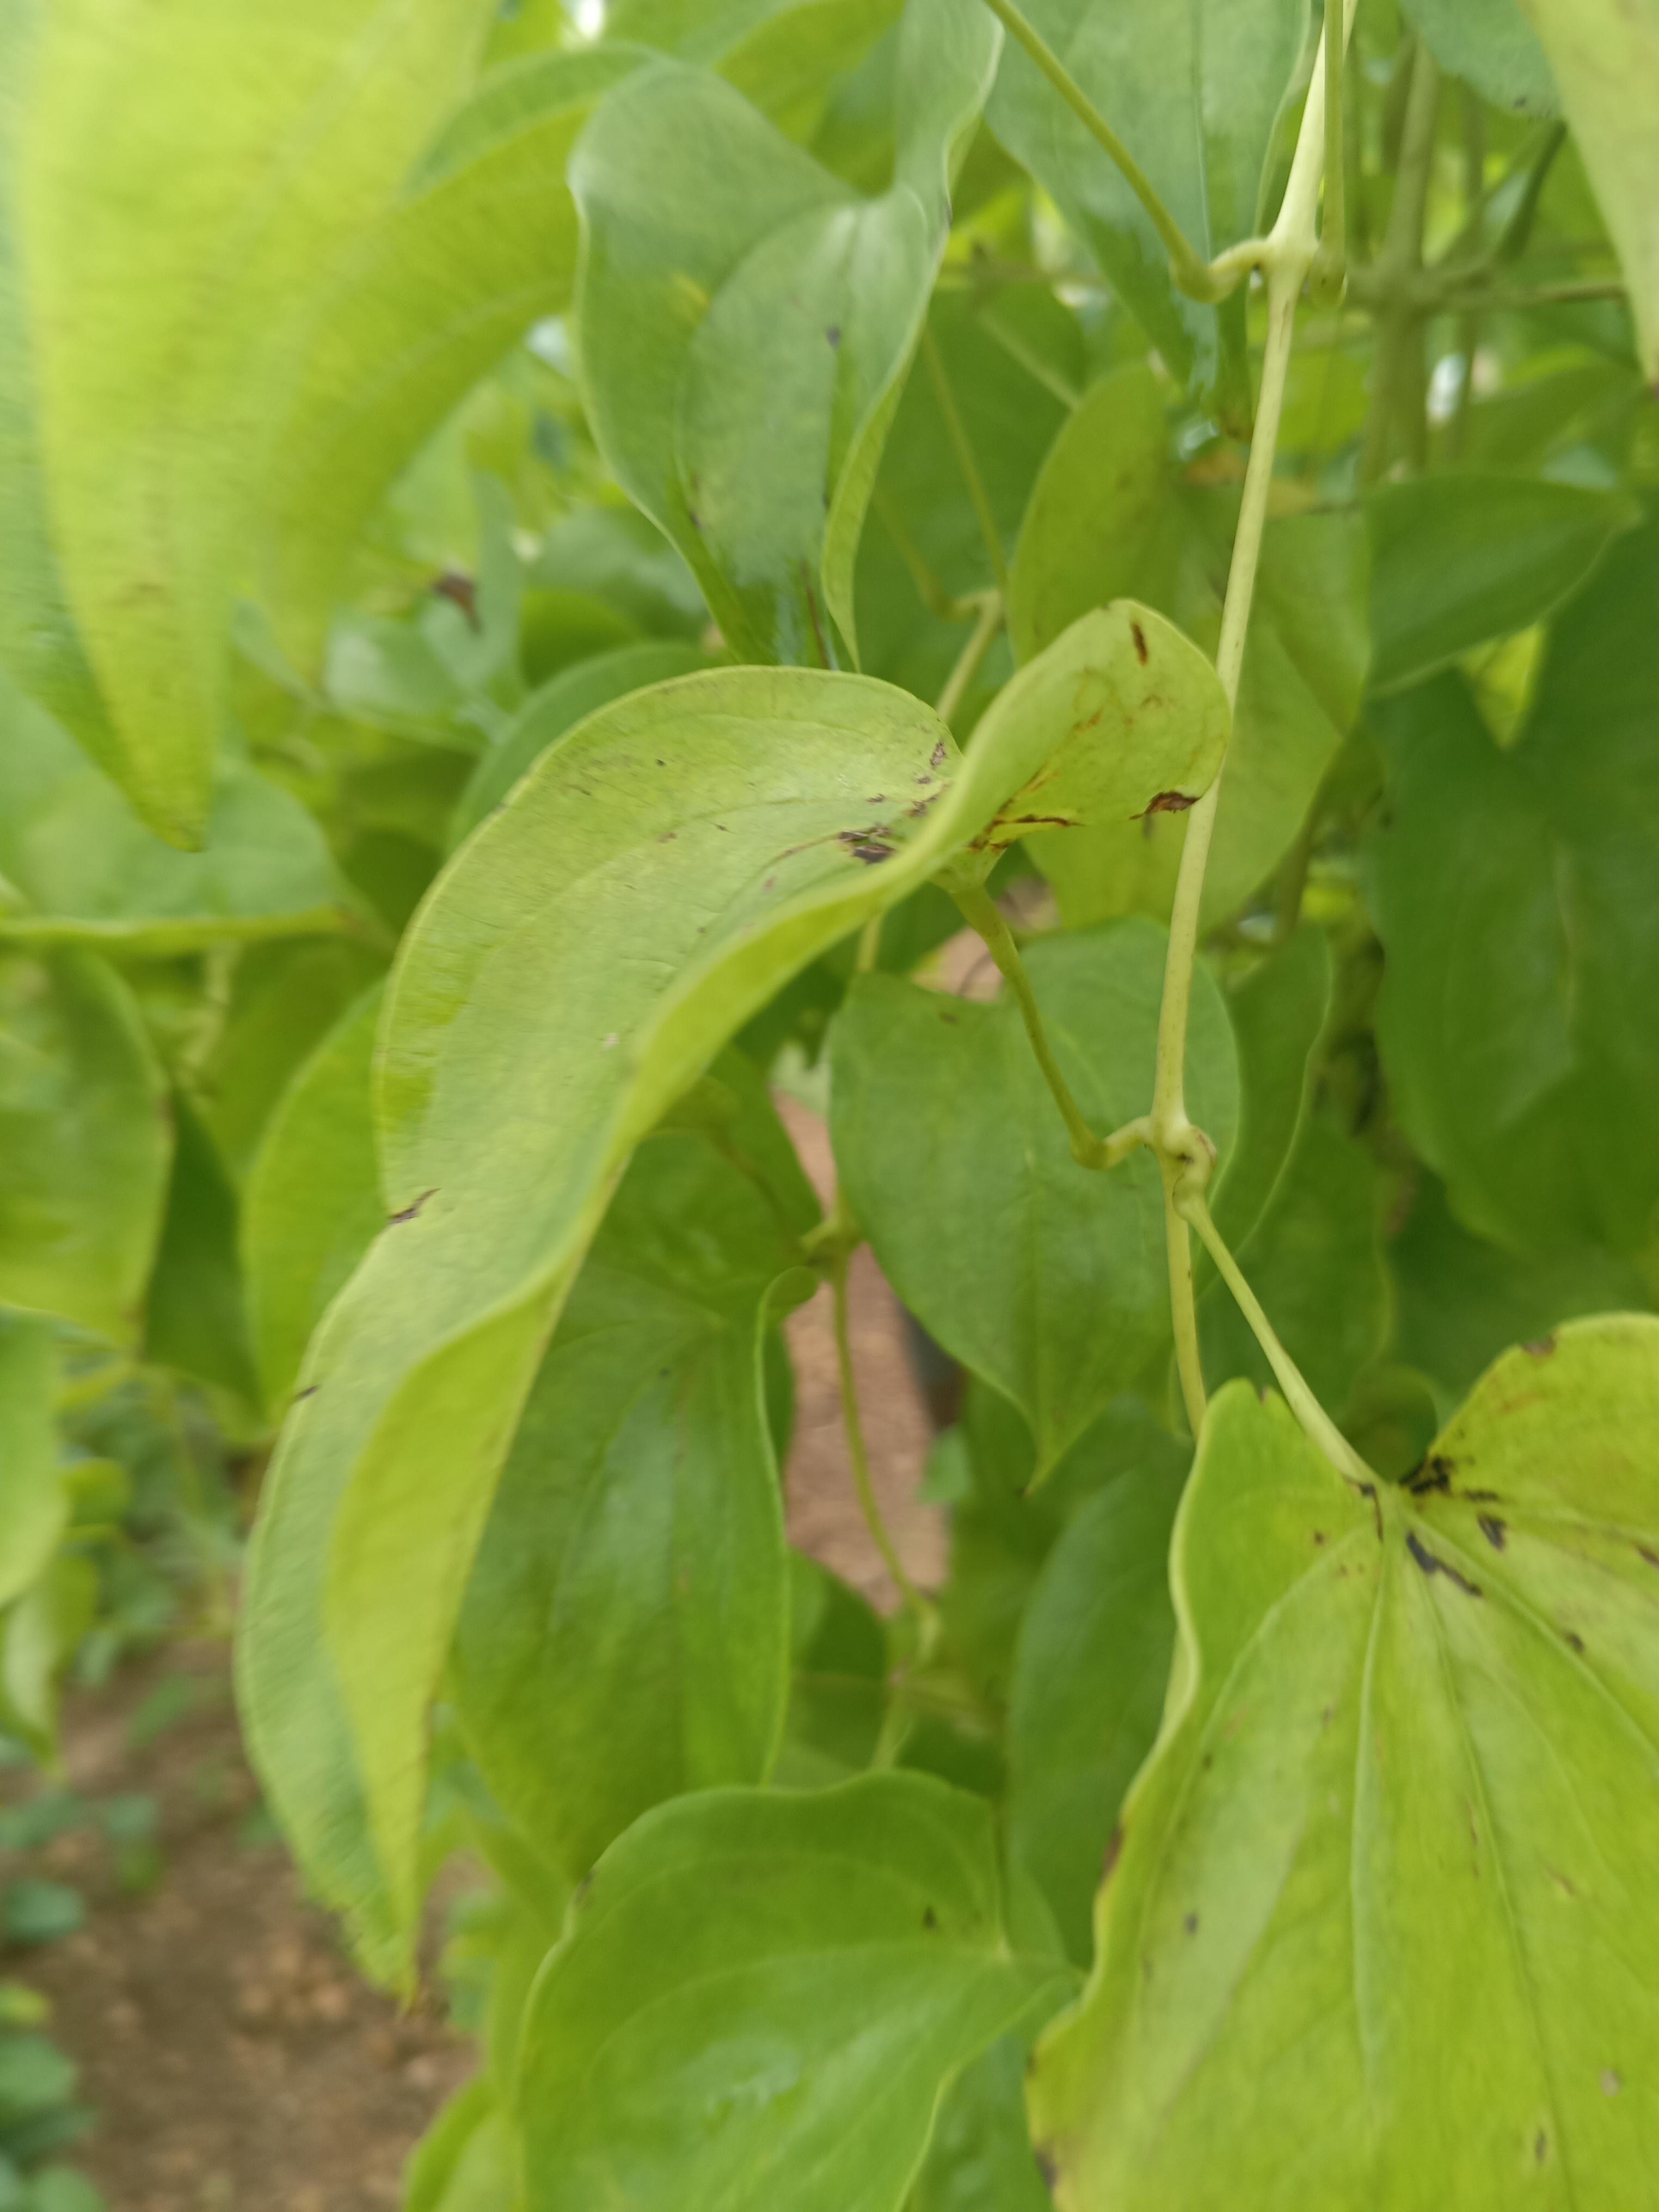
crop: yam
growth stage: vegetative
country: Nigeria
